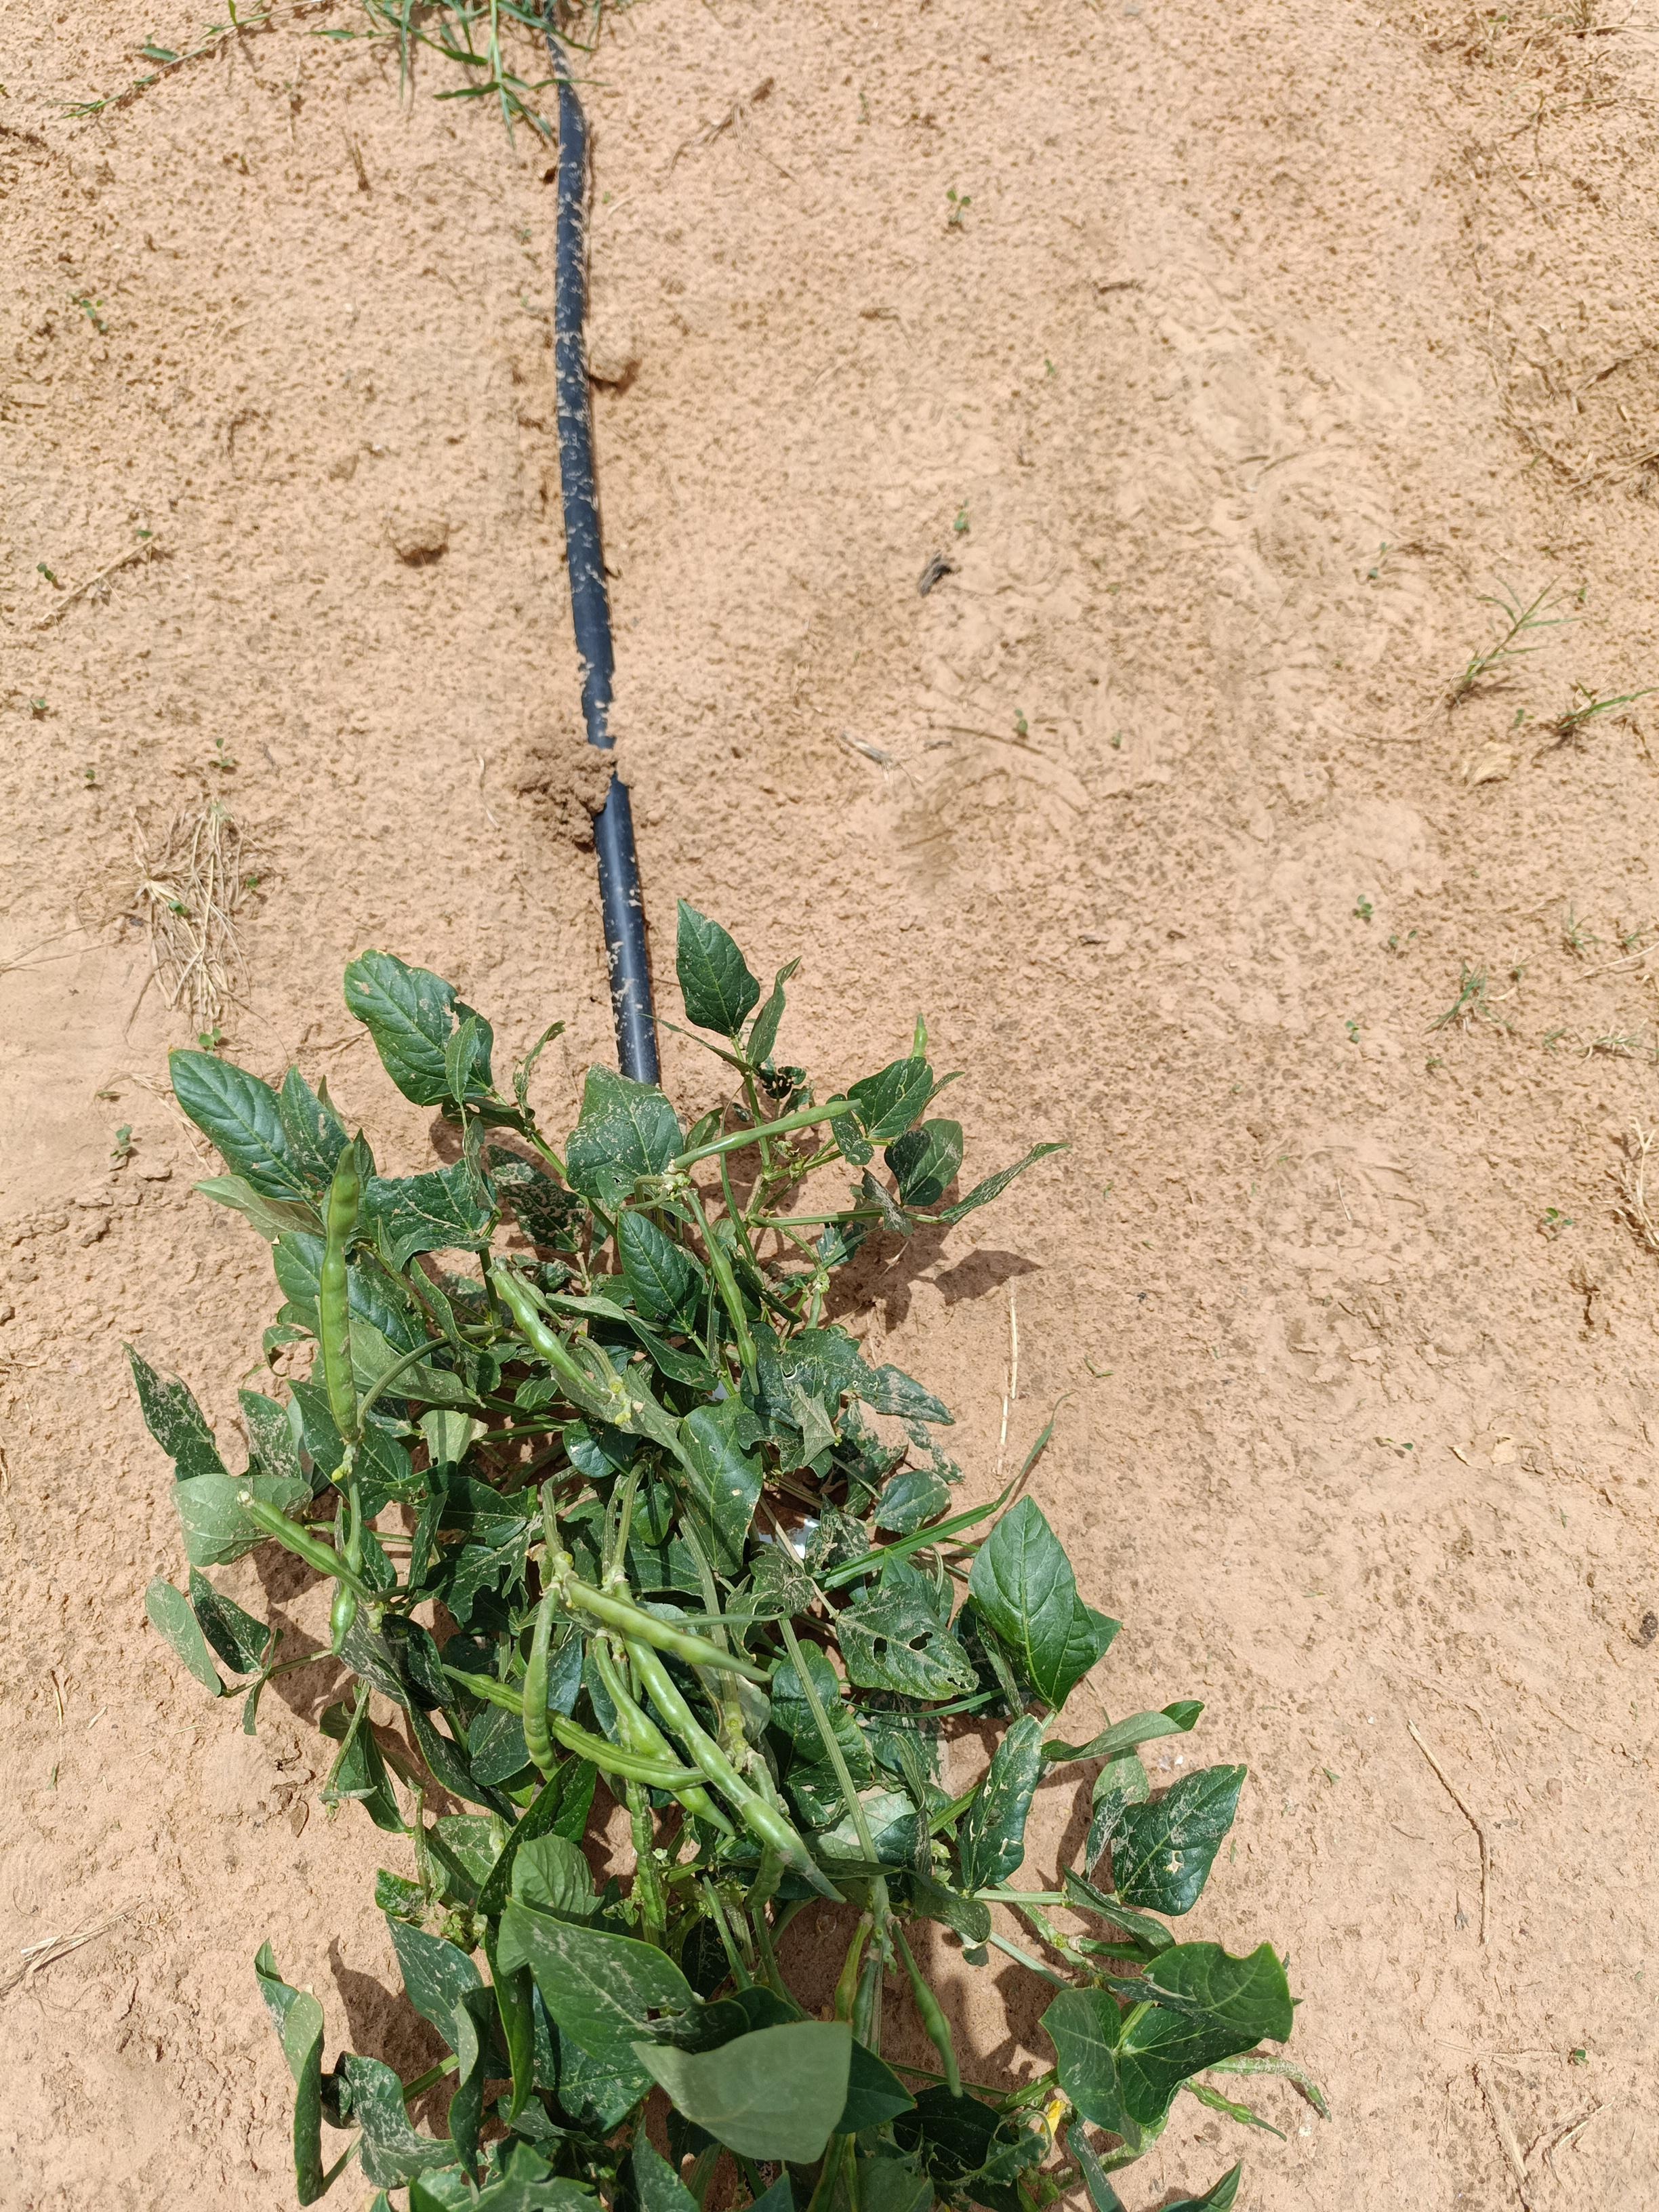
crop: cowpea
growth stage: development pod
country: Nigeria
